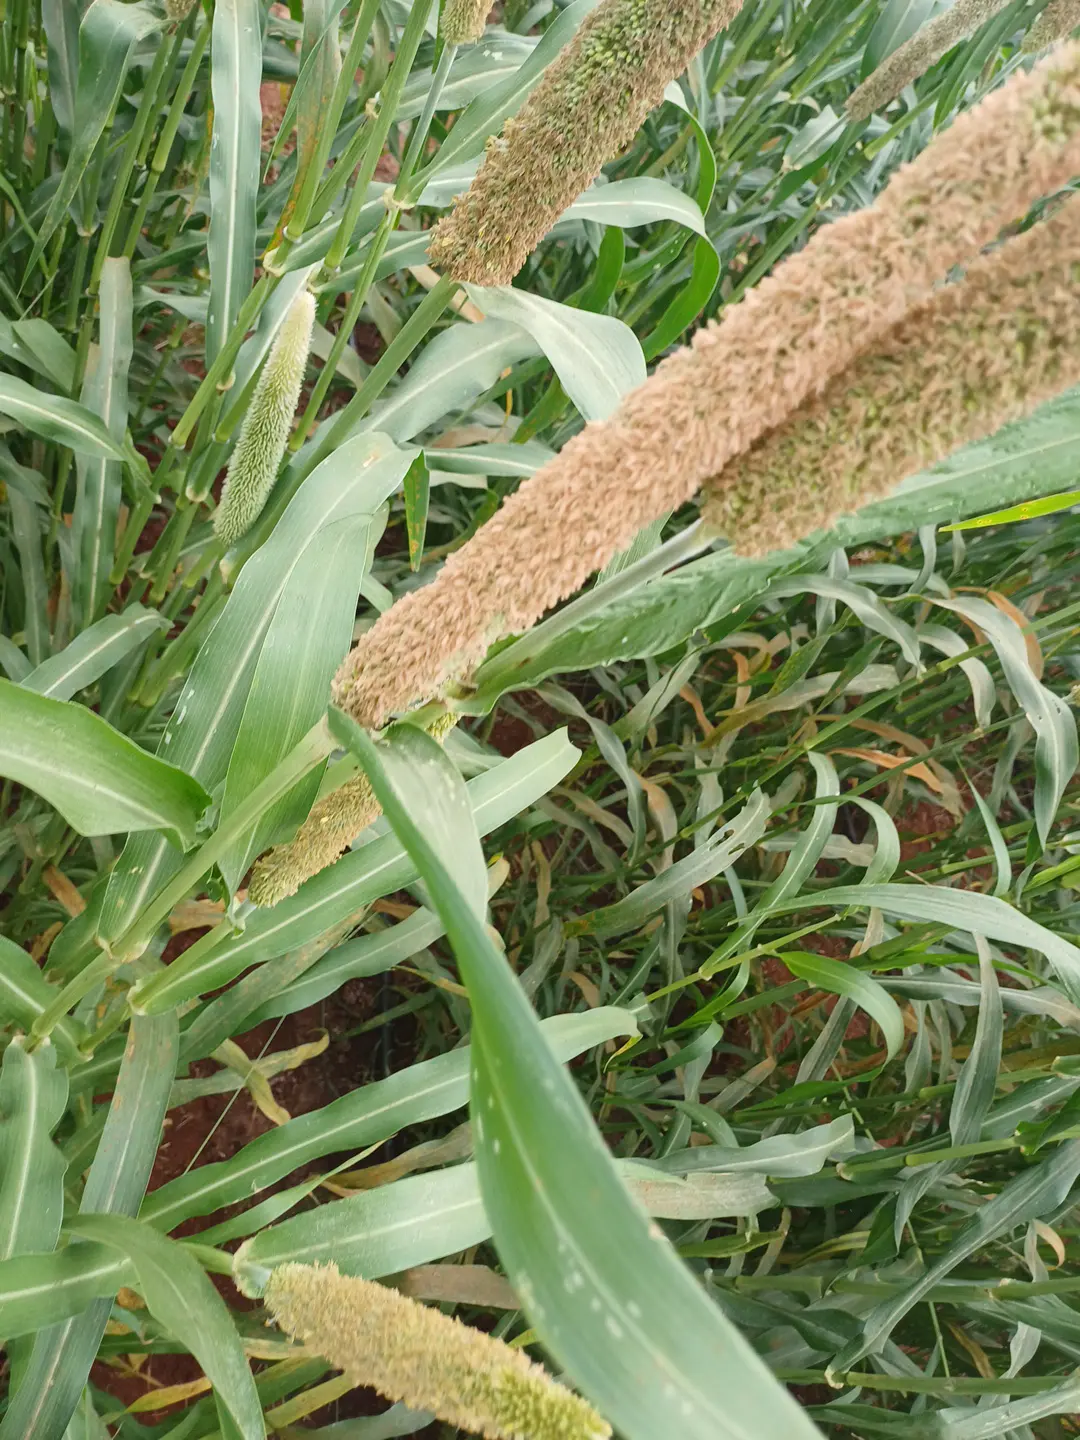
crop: pearl millet
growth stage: filling grain
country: Kenya
